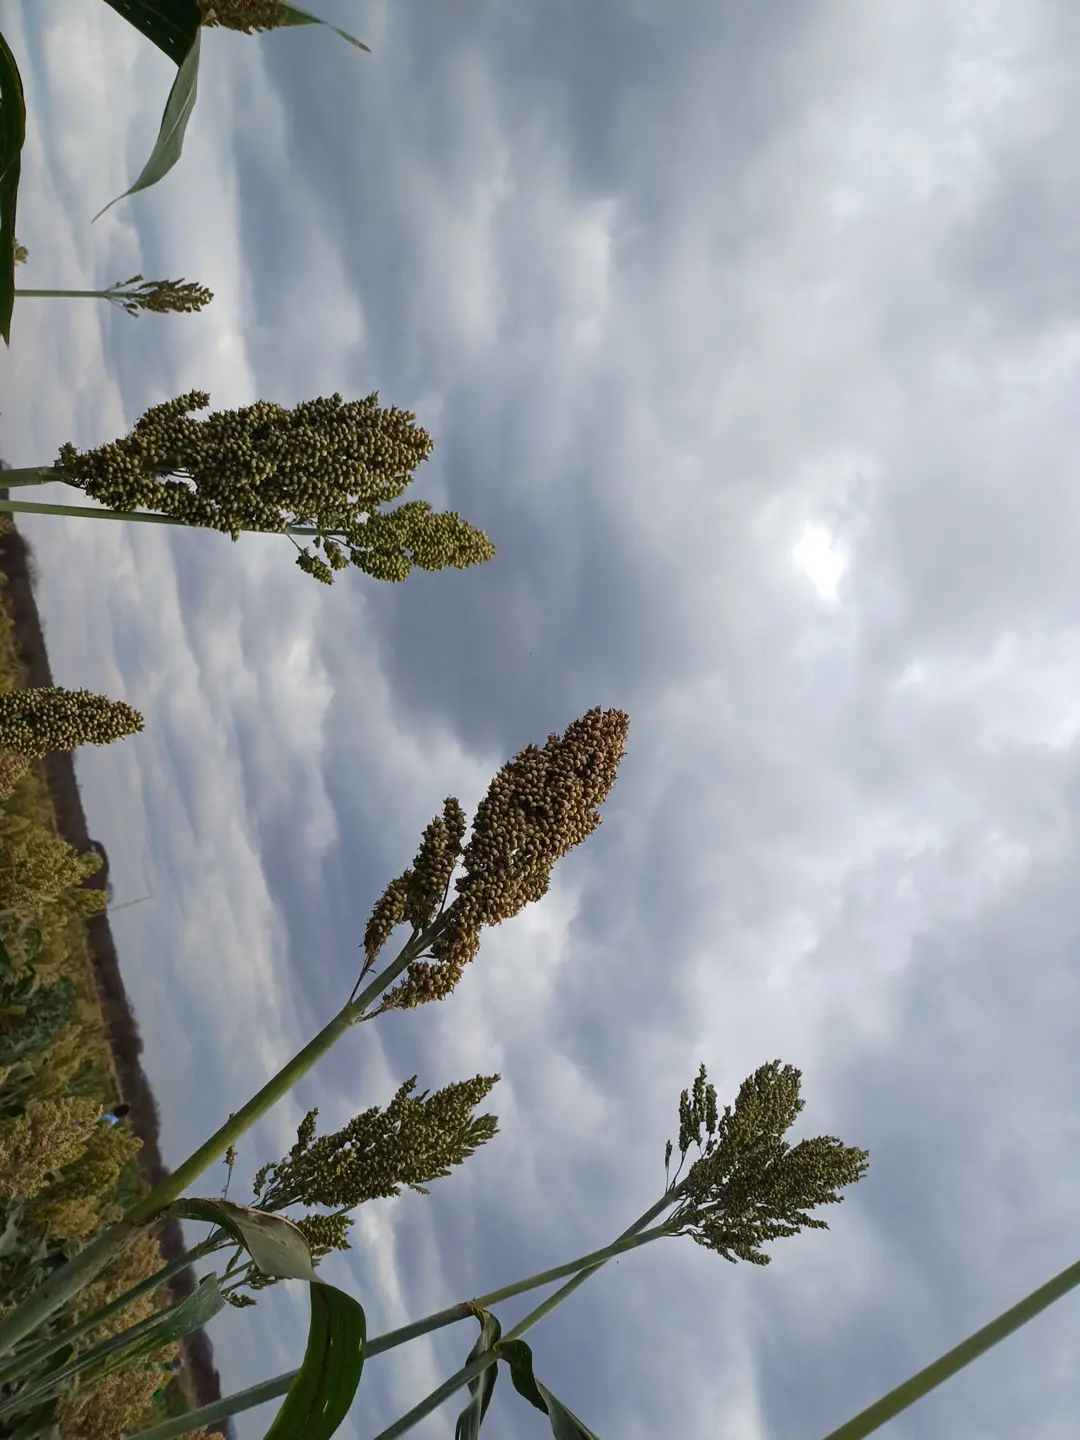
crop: sorghum
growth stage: filling grain
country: Kenya
